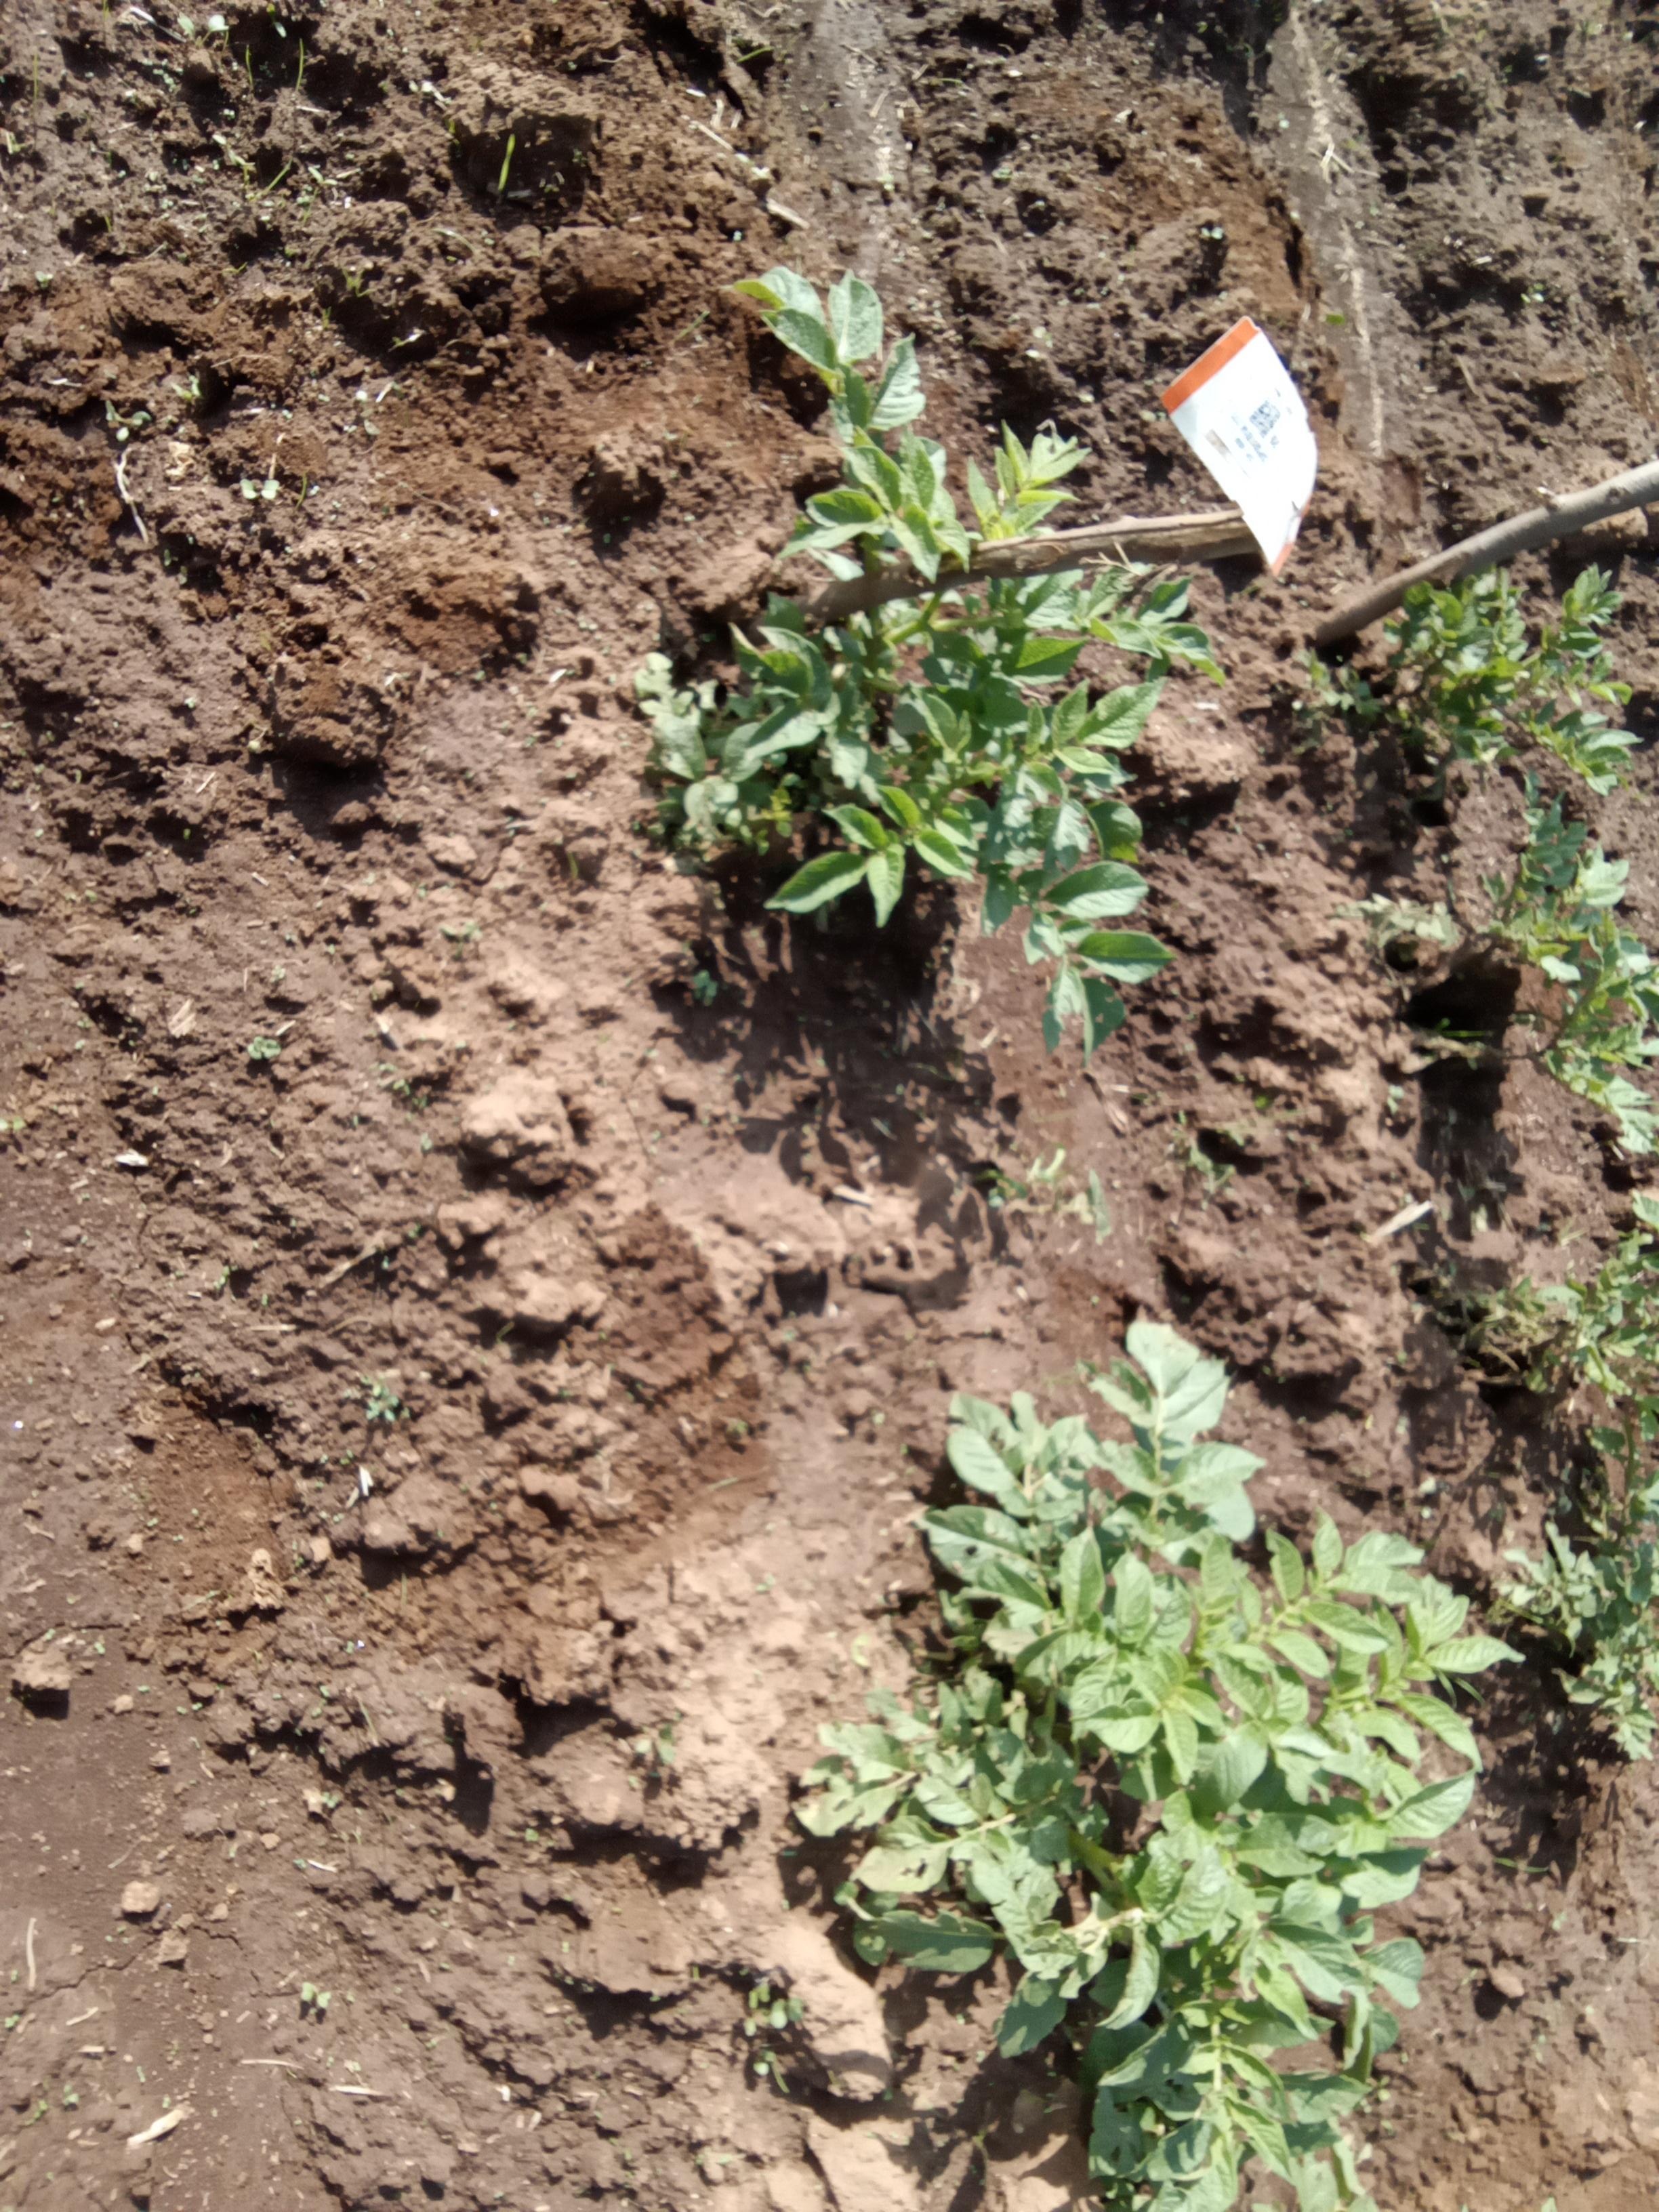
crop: potato
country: Kenya
